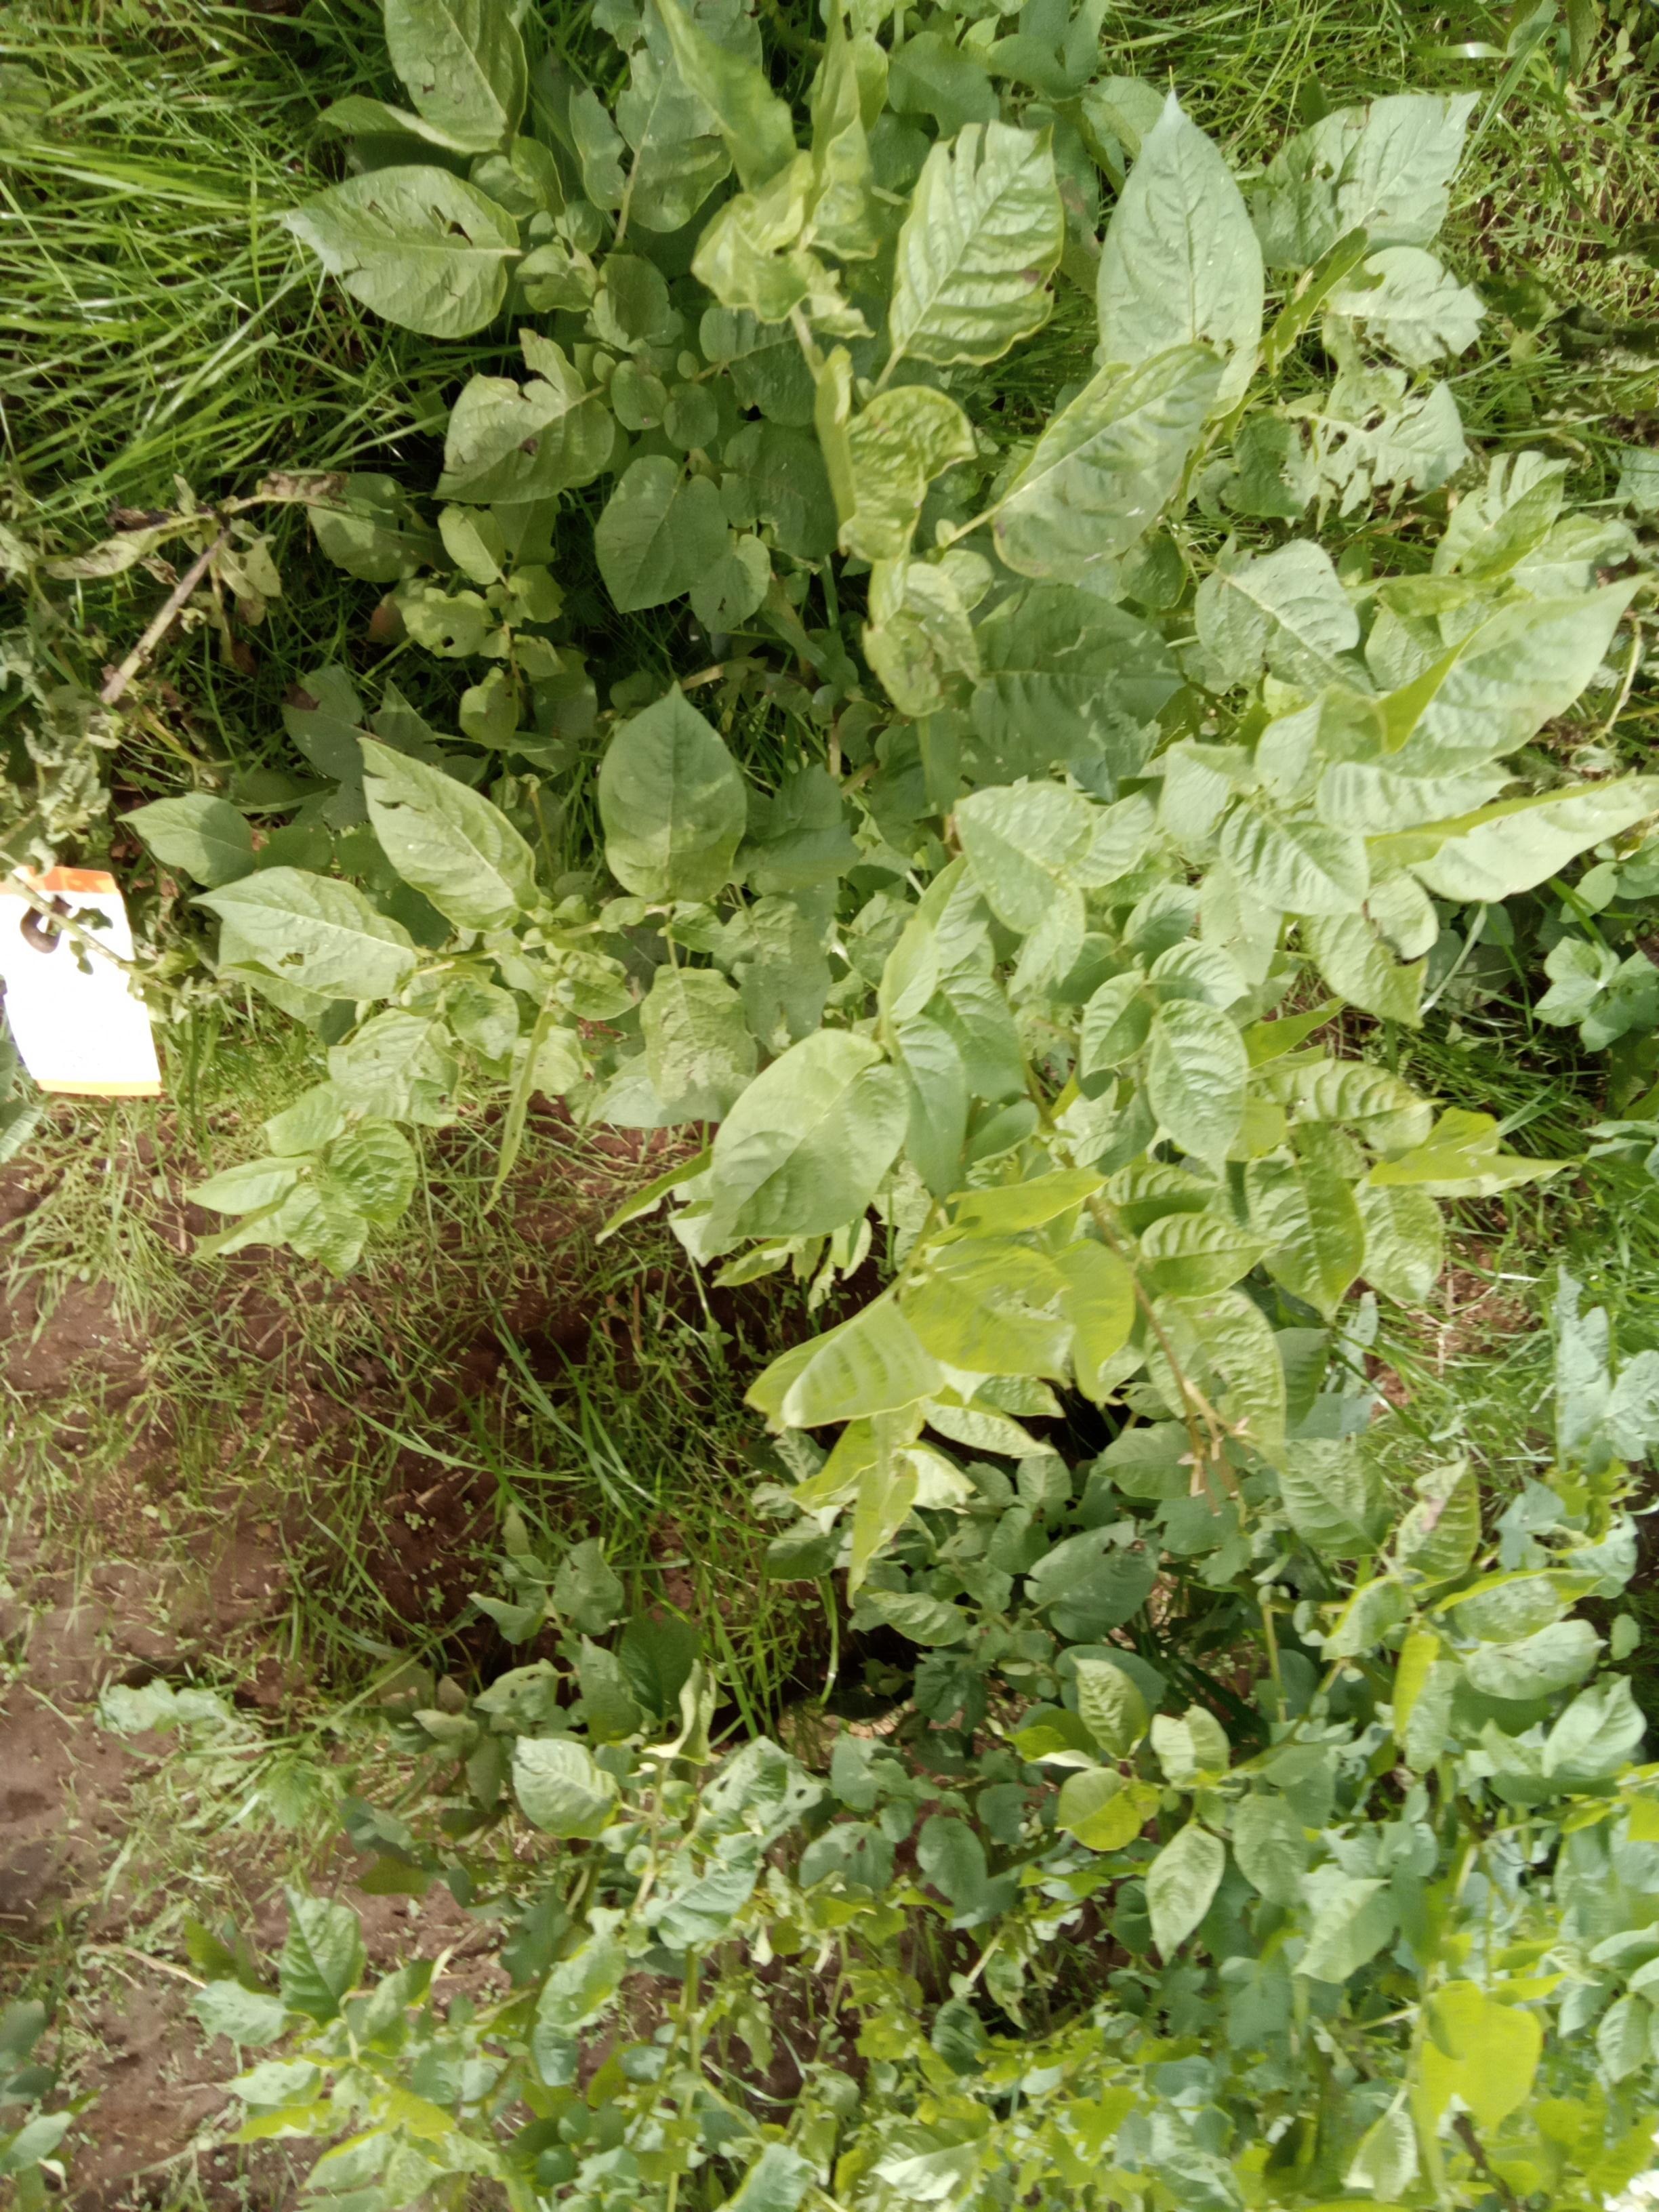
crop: potato
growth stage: flowering
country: Kenya
